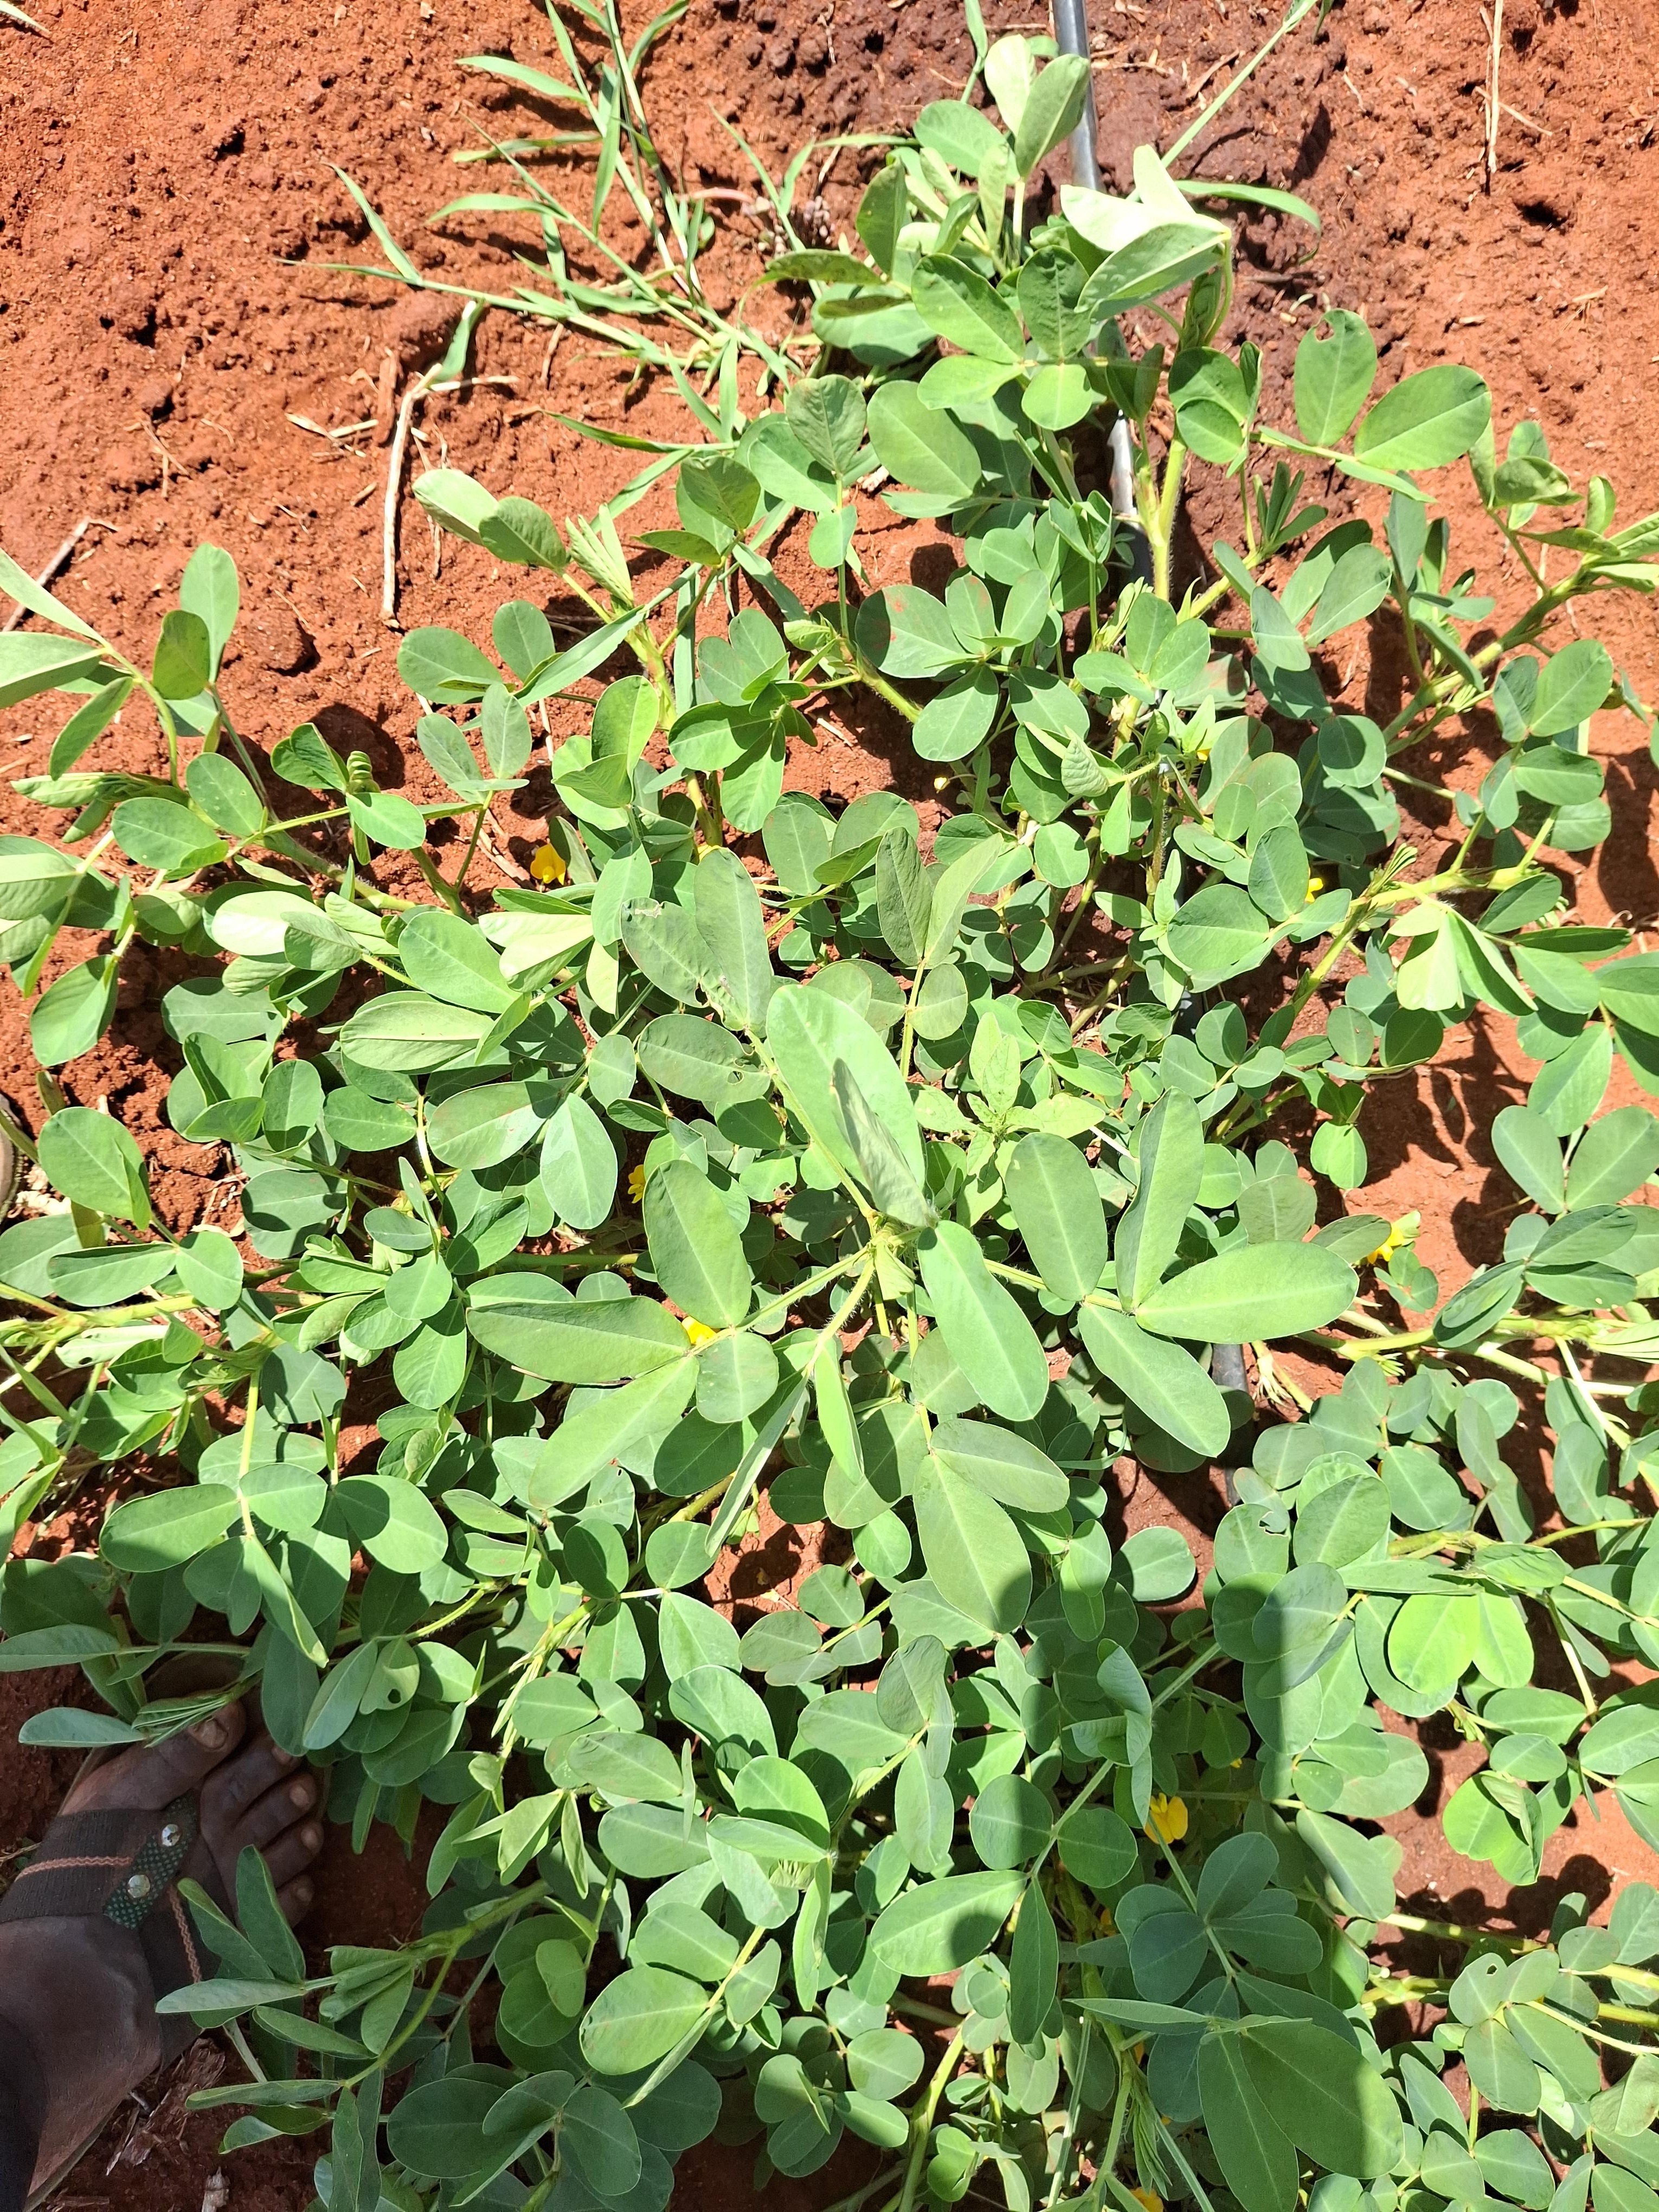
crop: groundnut
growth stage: flowering
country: Kenya
